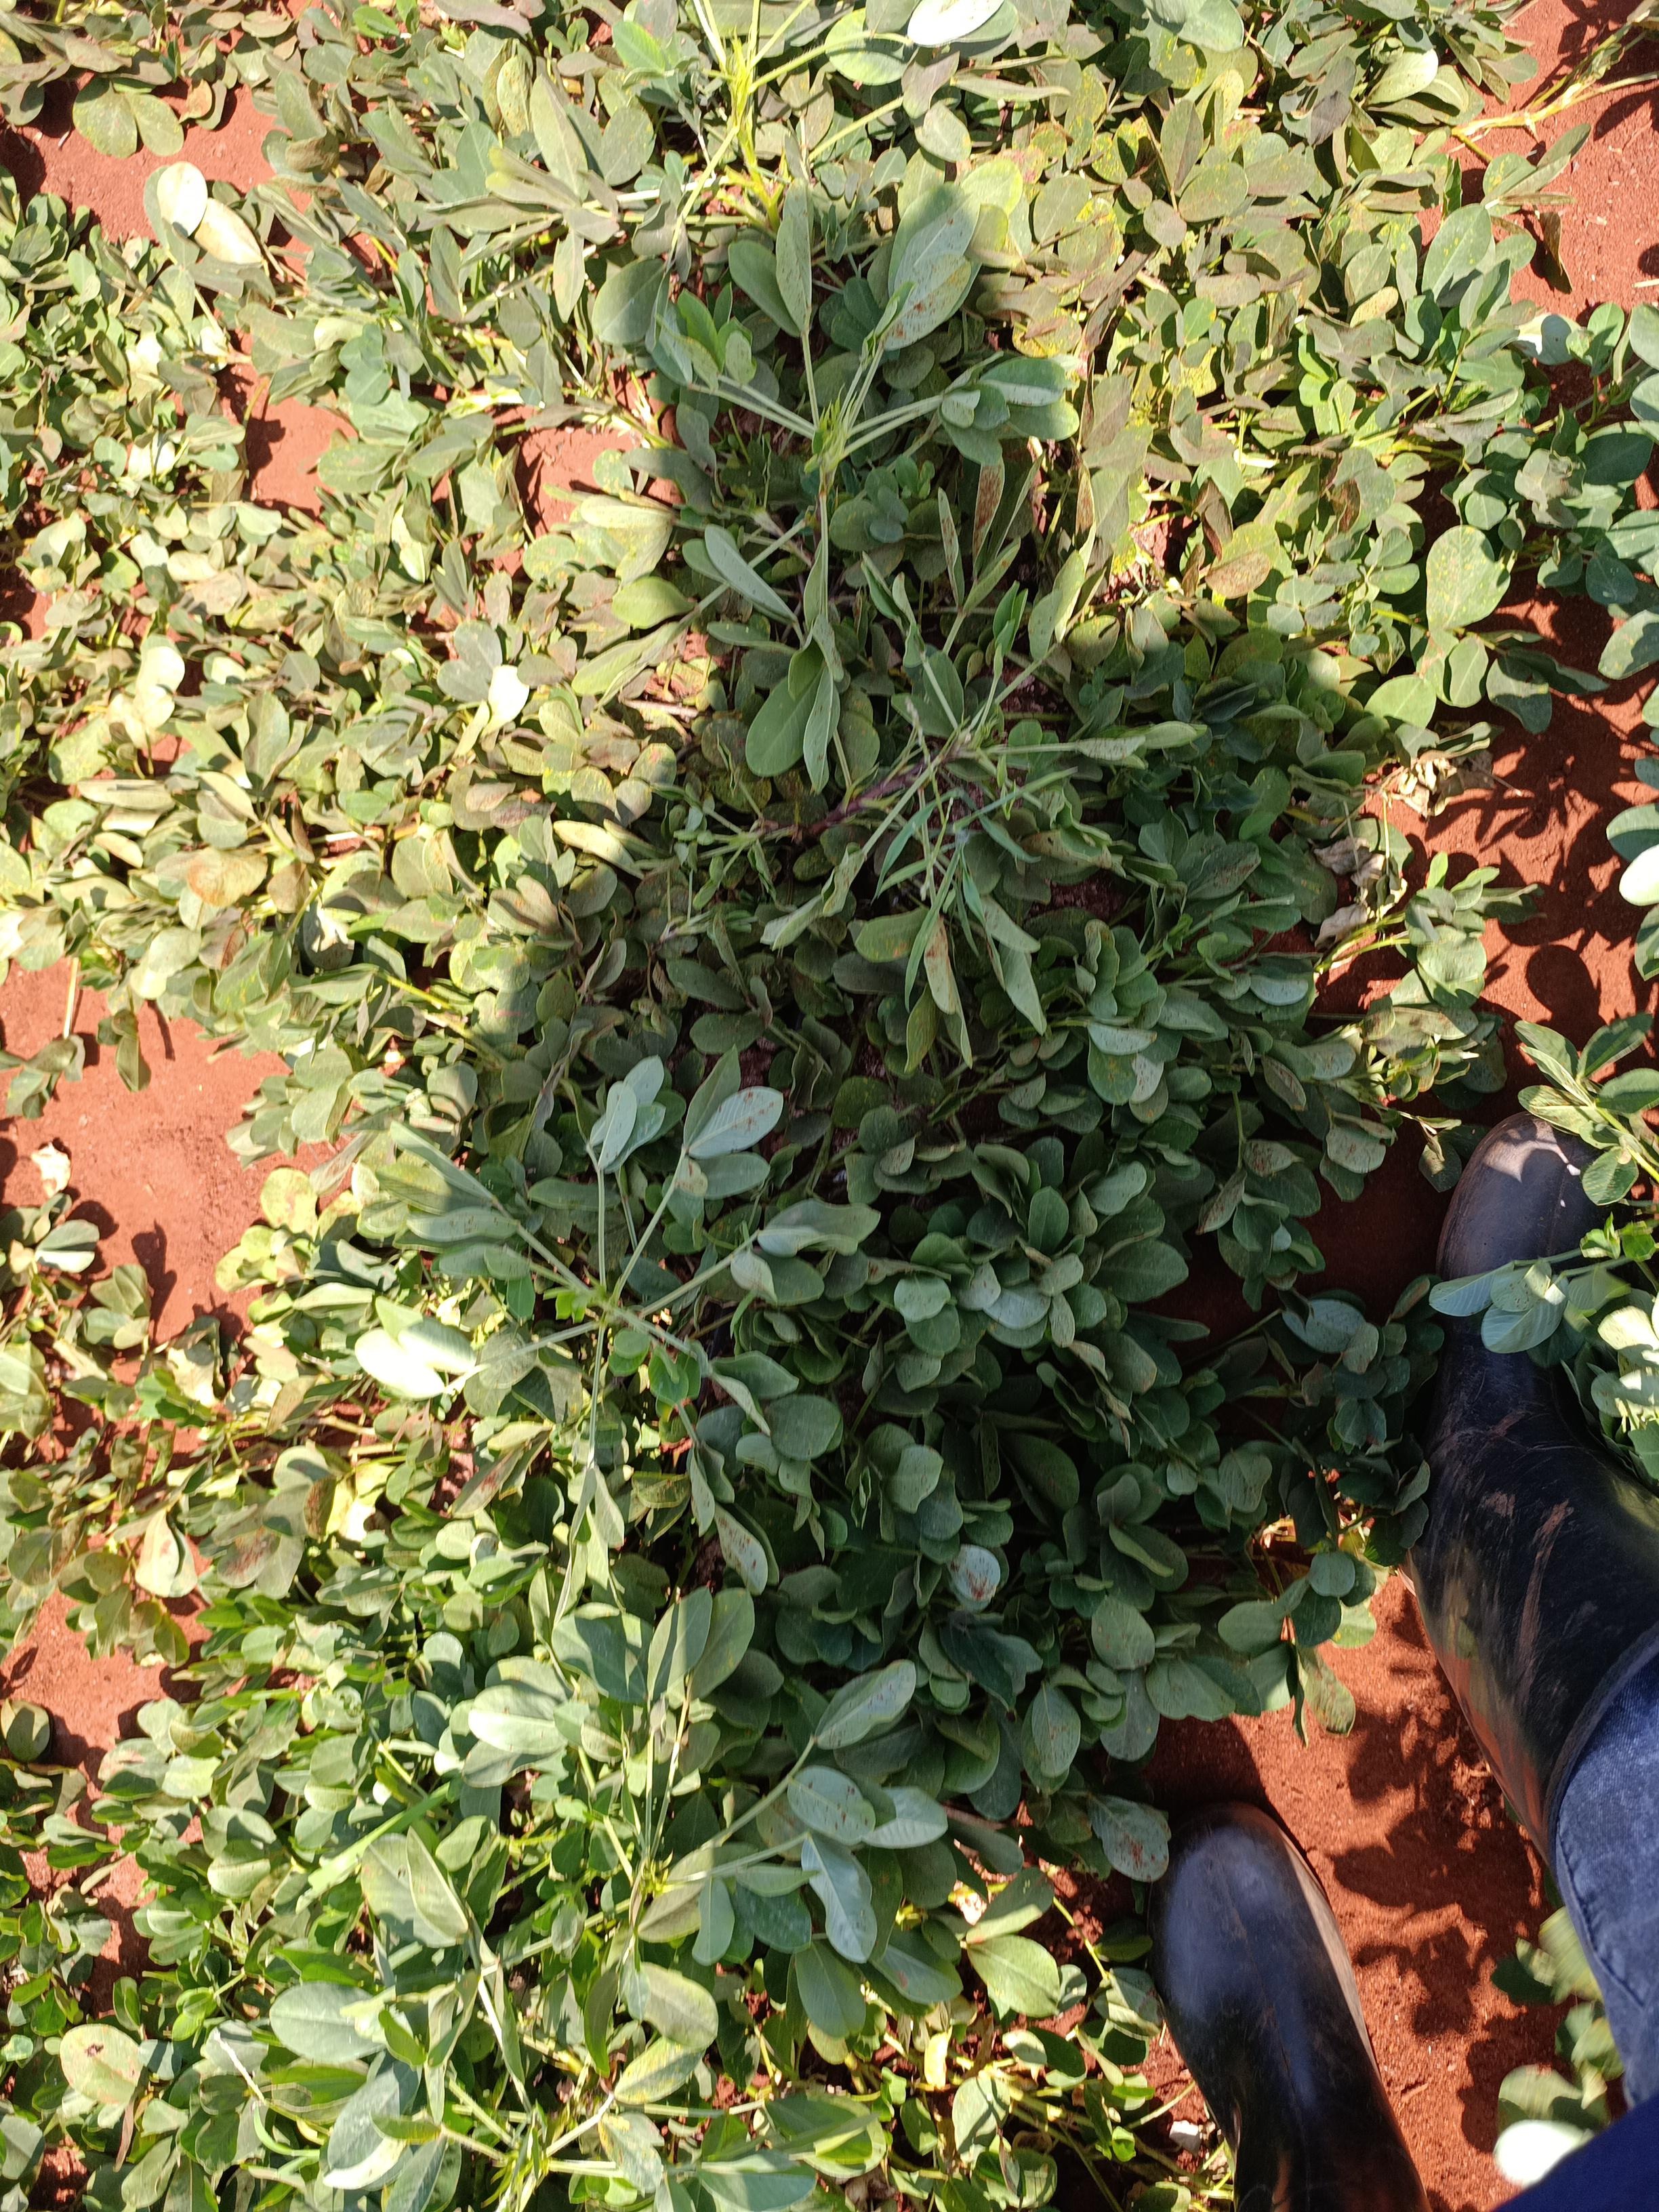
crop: groundnut
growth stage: pegging
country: Kenya
